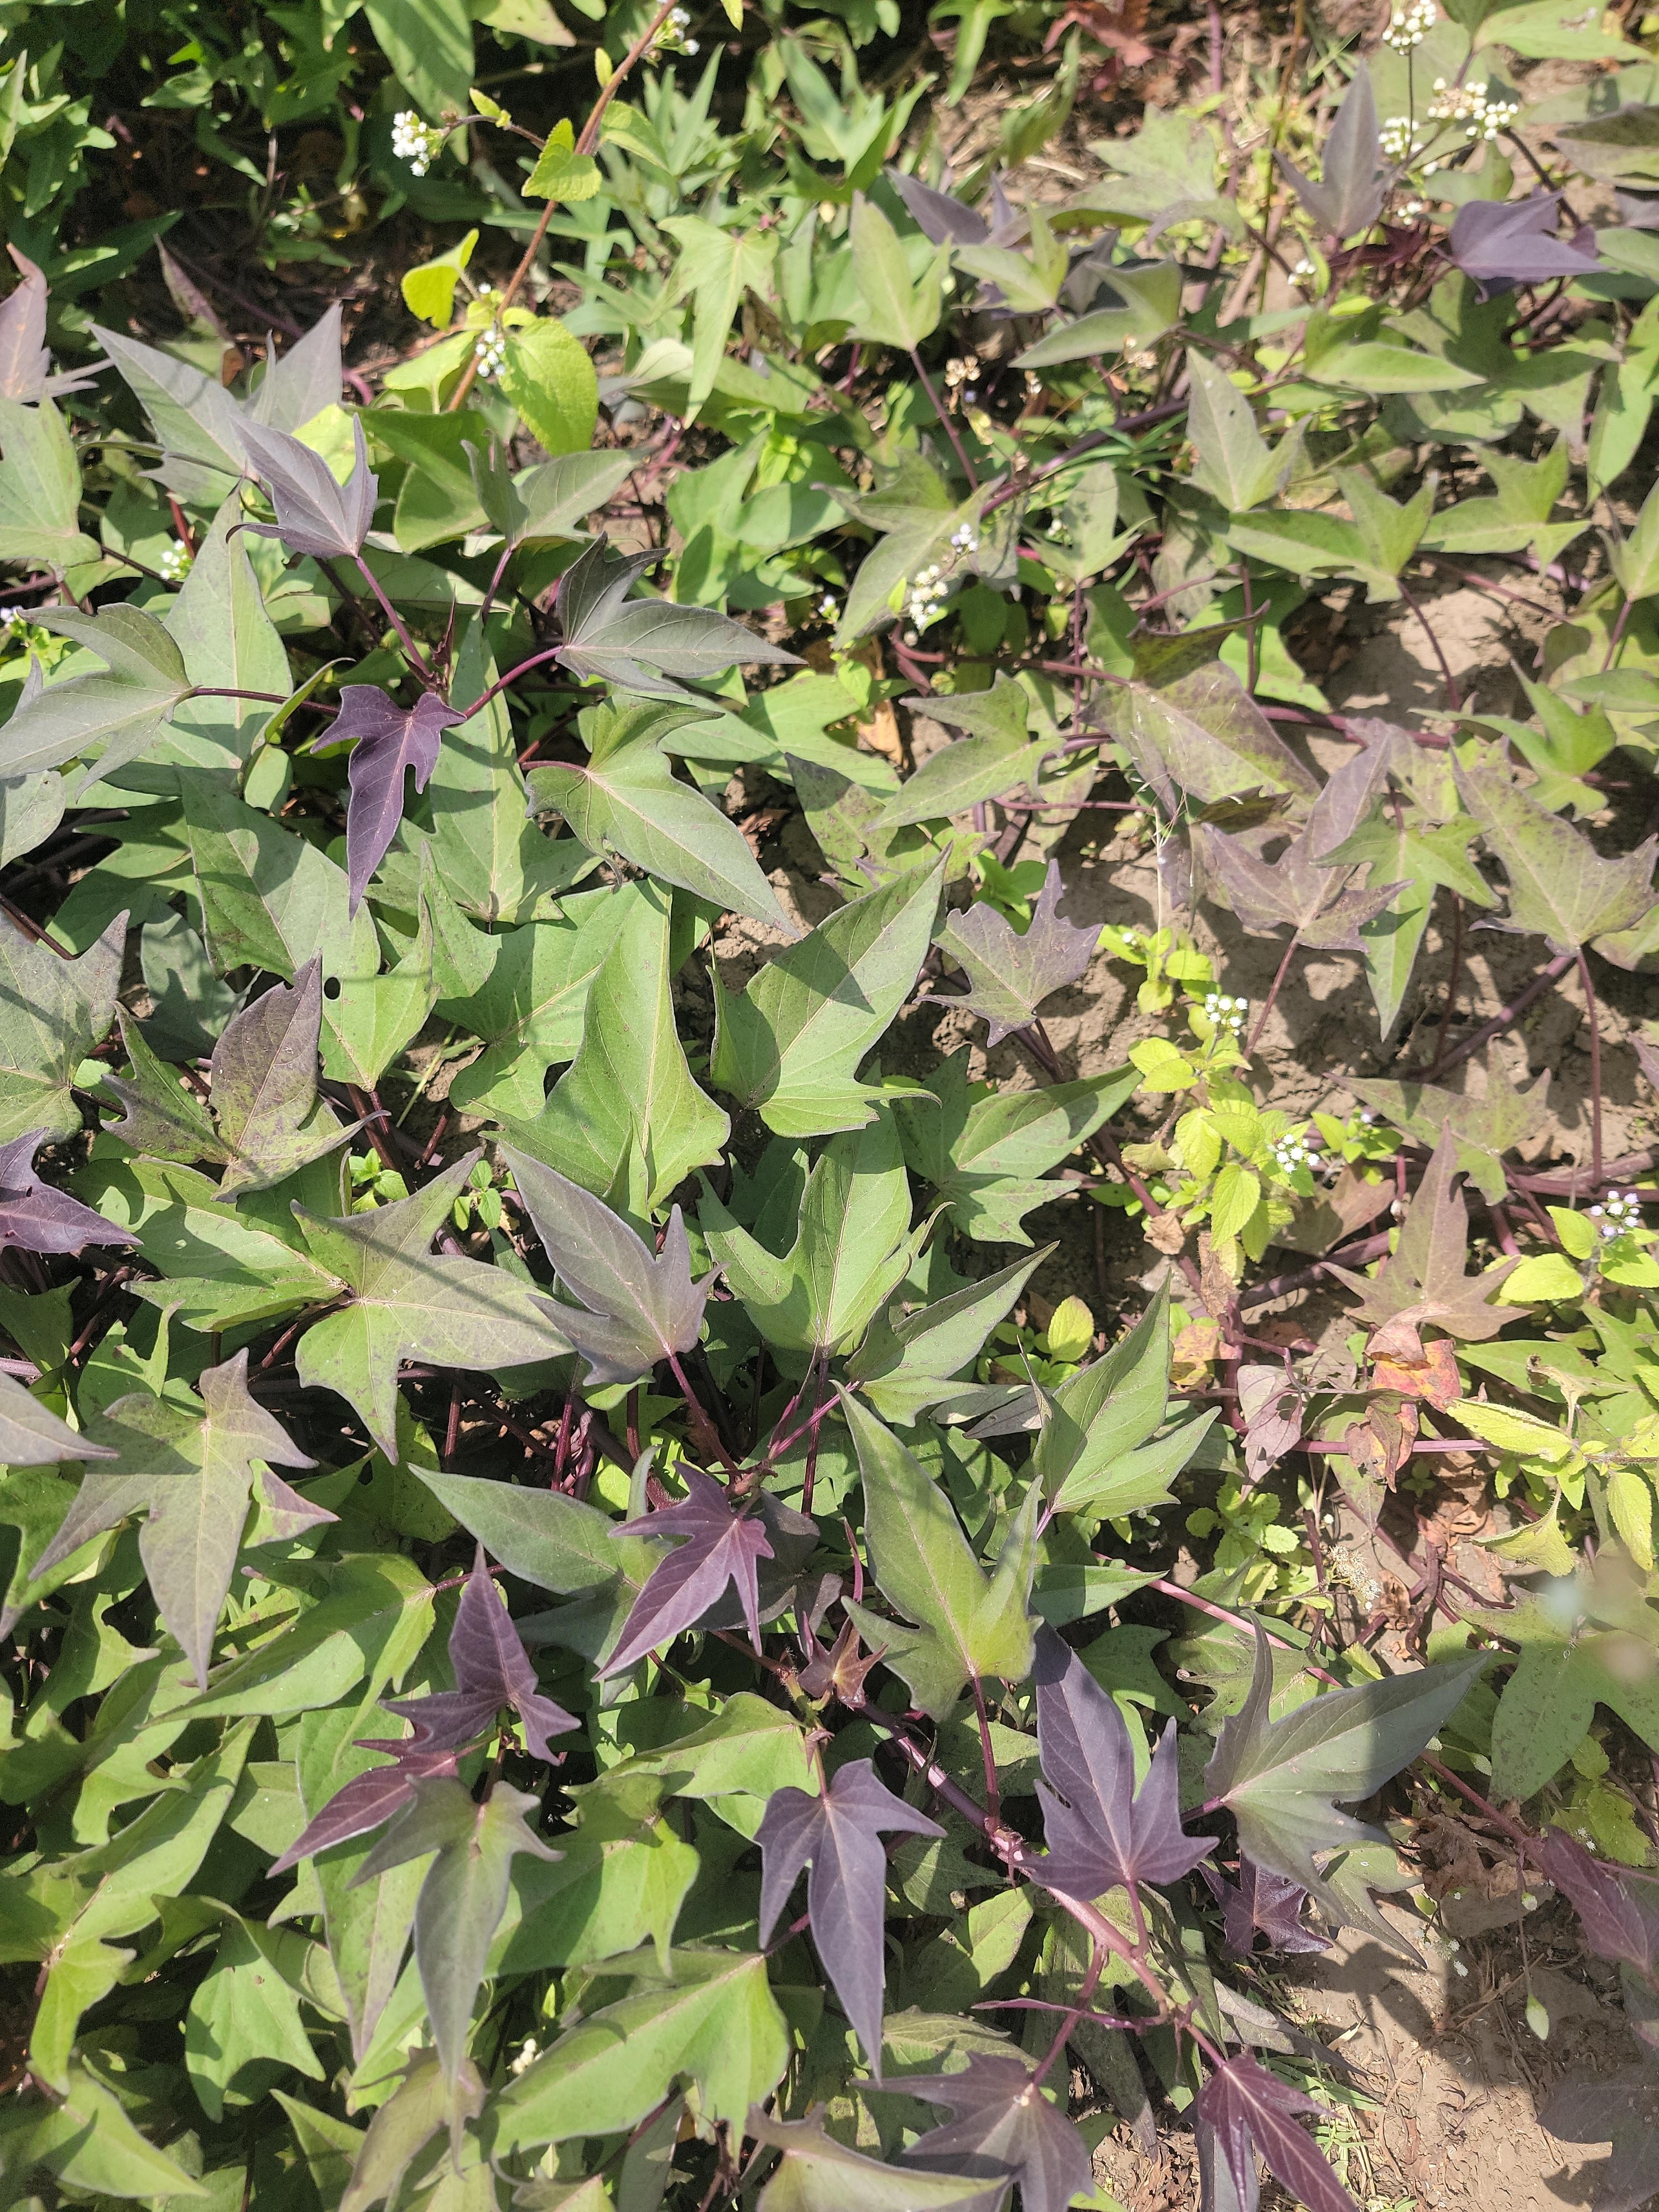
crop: sweet potato
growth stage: flowering
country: Tanzania
